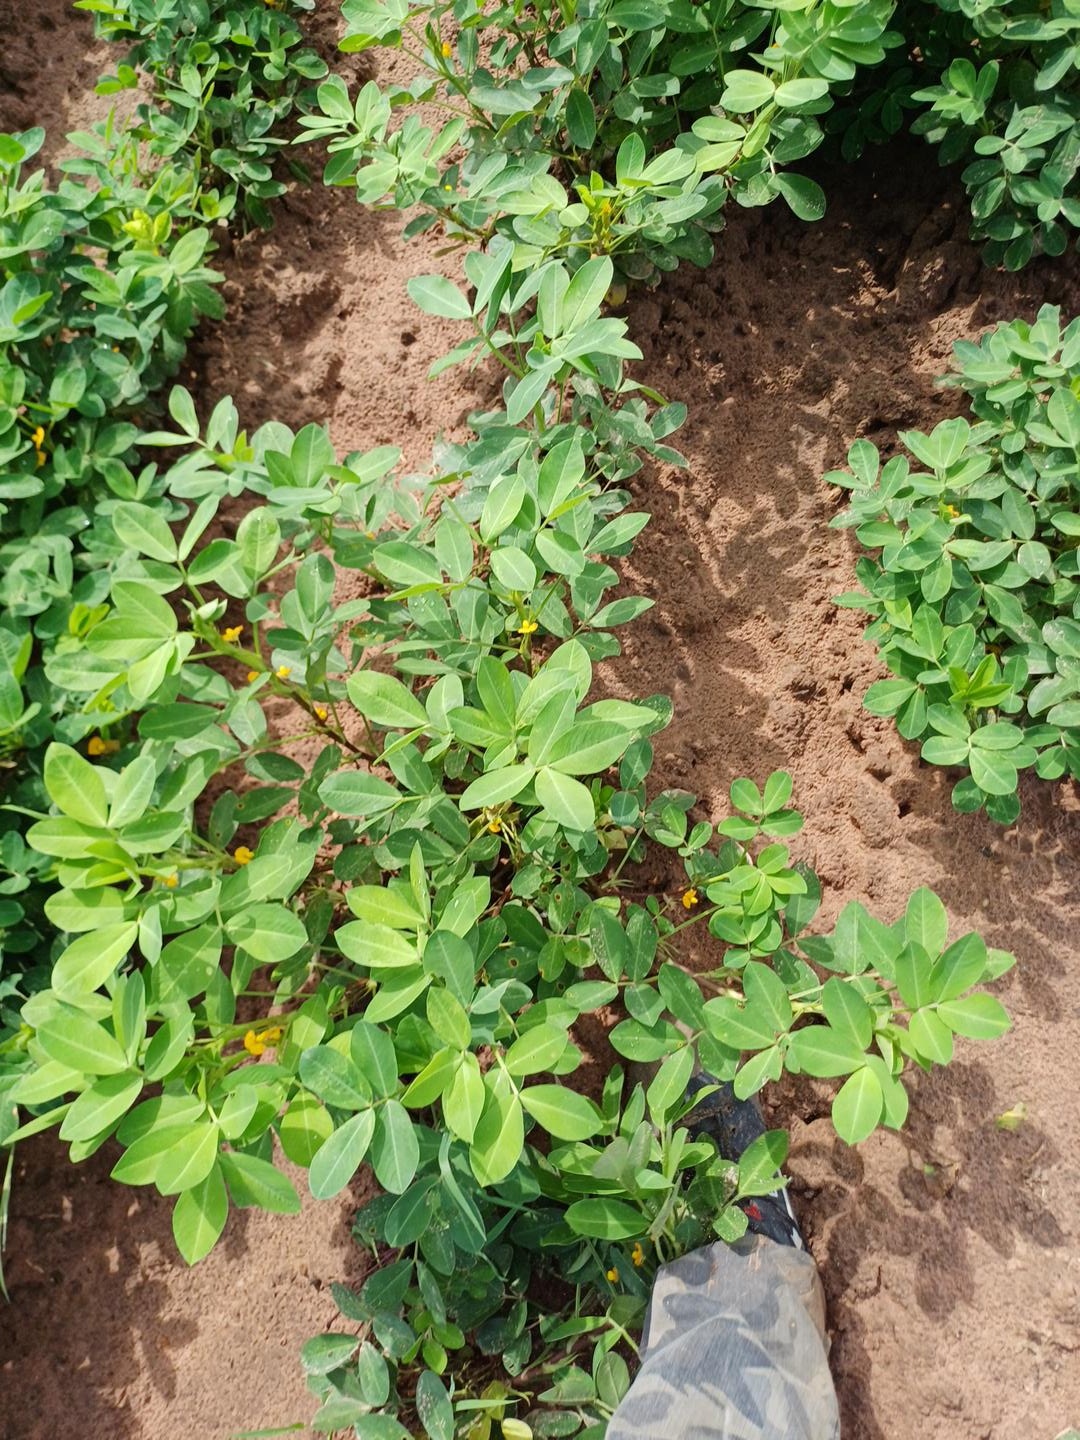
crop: groundnut
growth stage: flowering
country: Senegal
